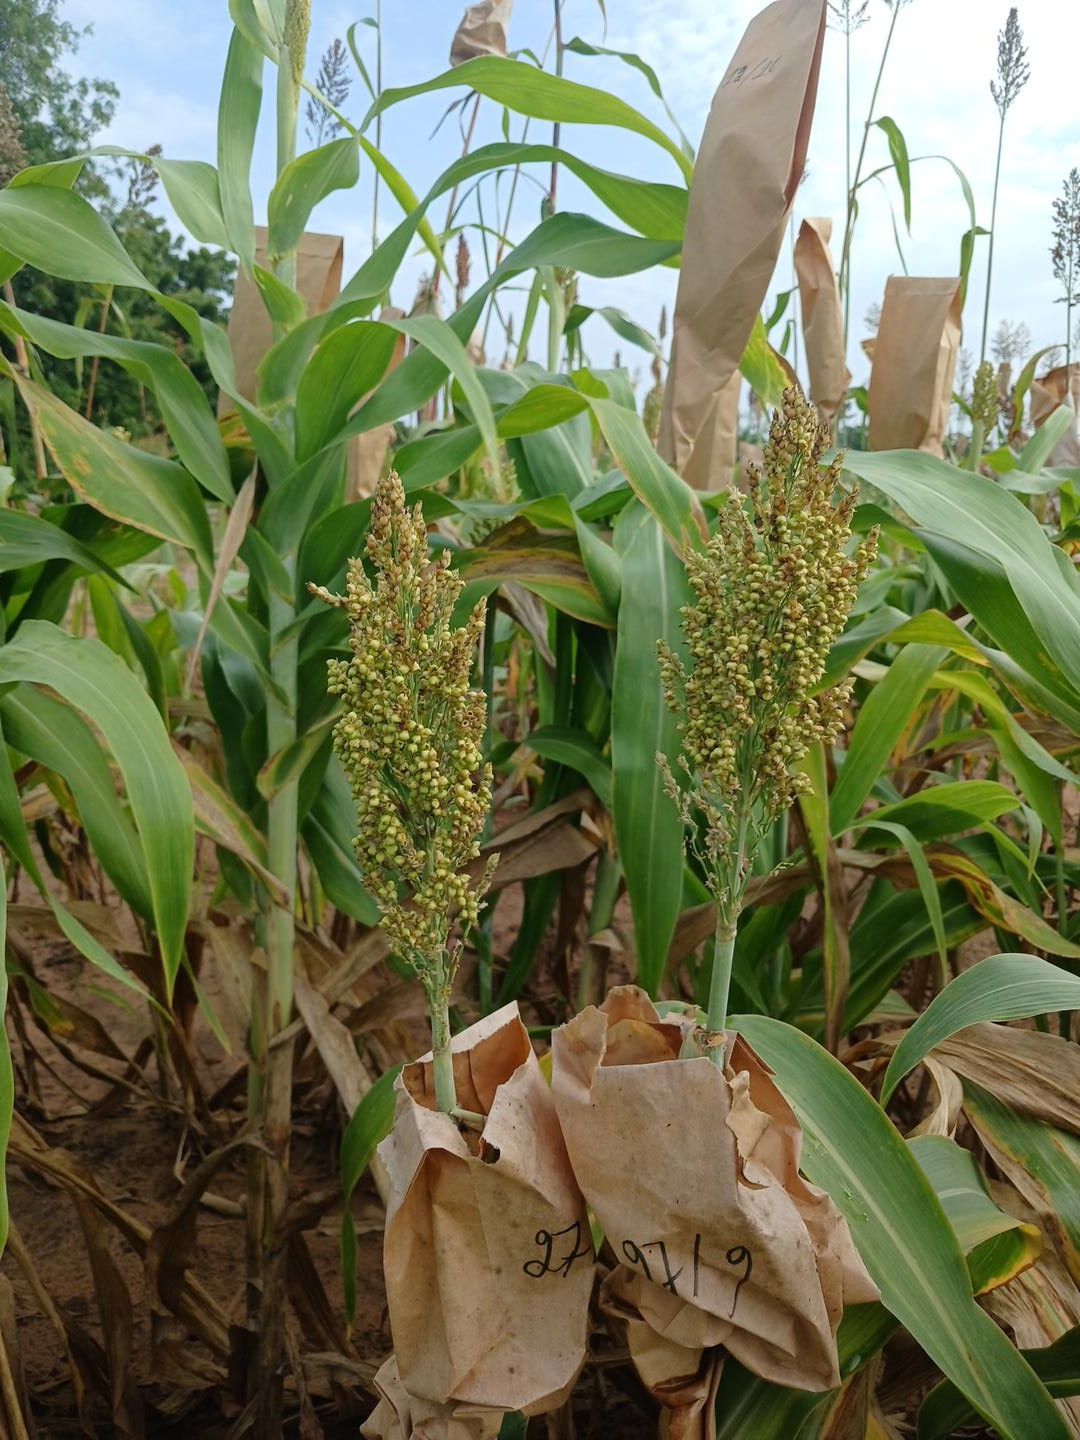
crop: sorghum
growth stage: filling grain
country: Senegal
